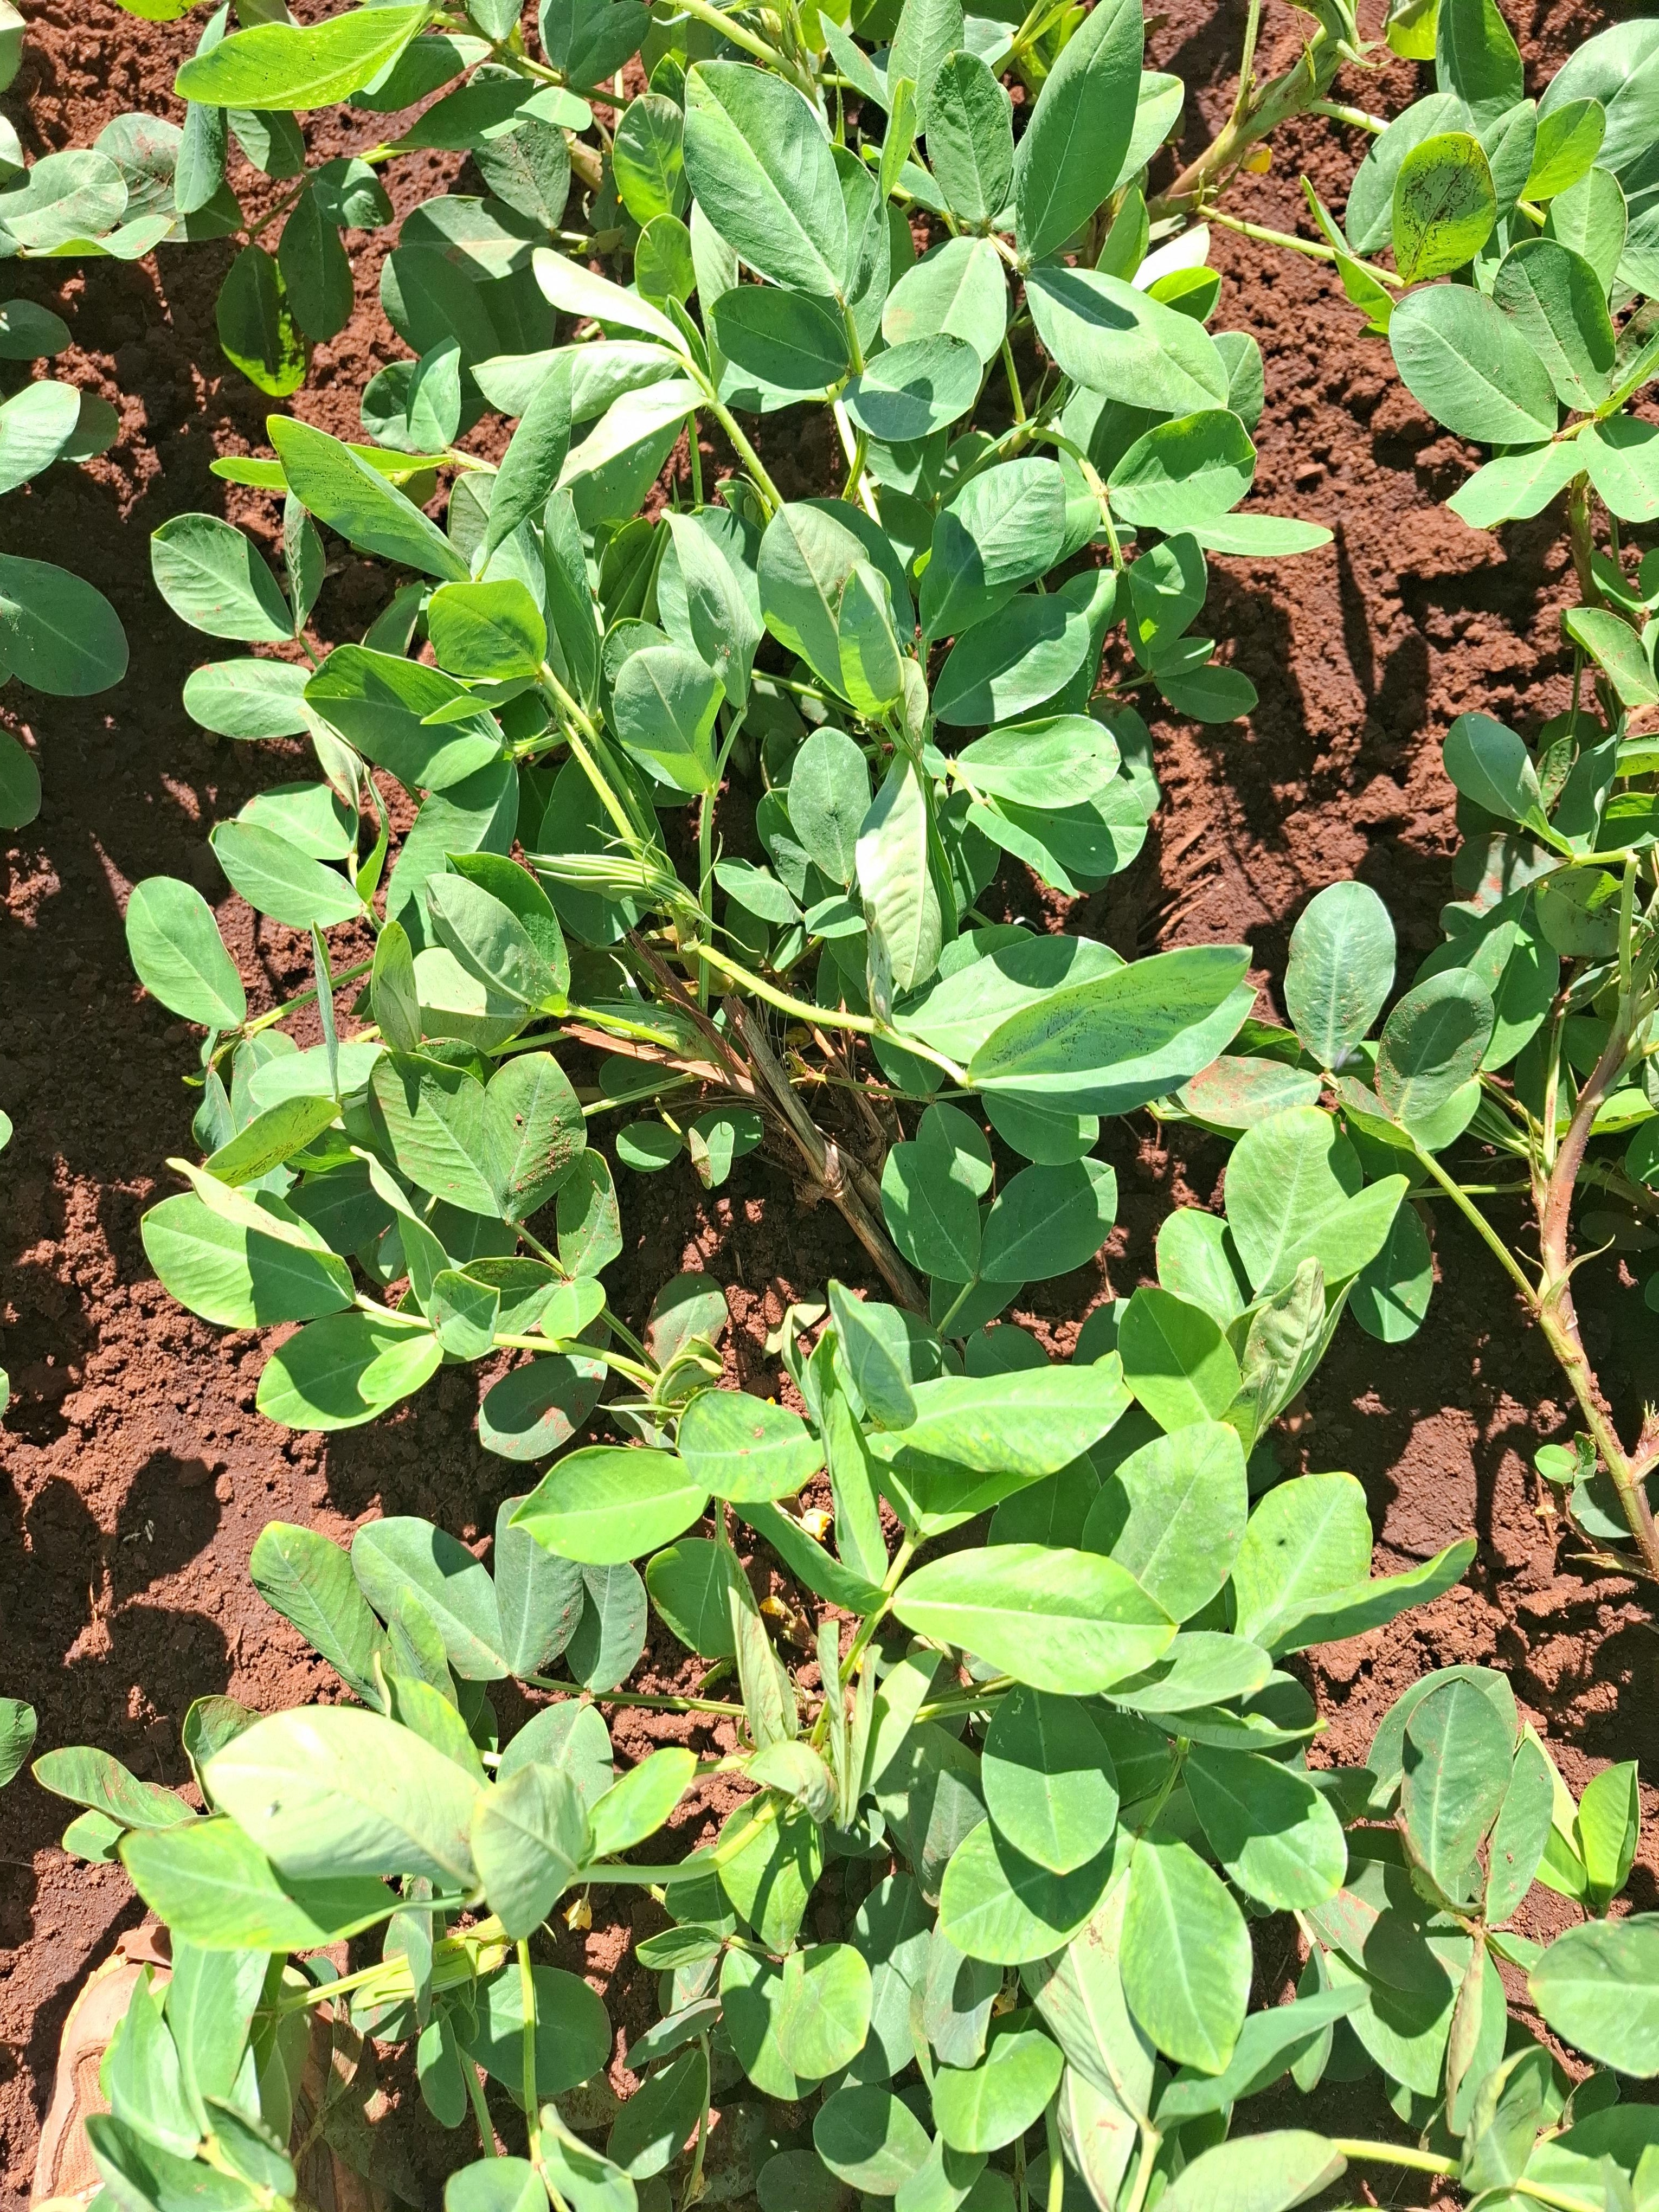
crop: groundnut
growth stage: flowering
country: Kenya
